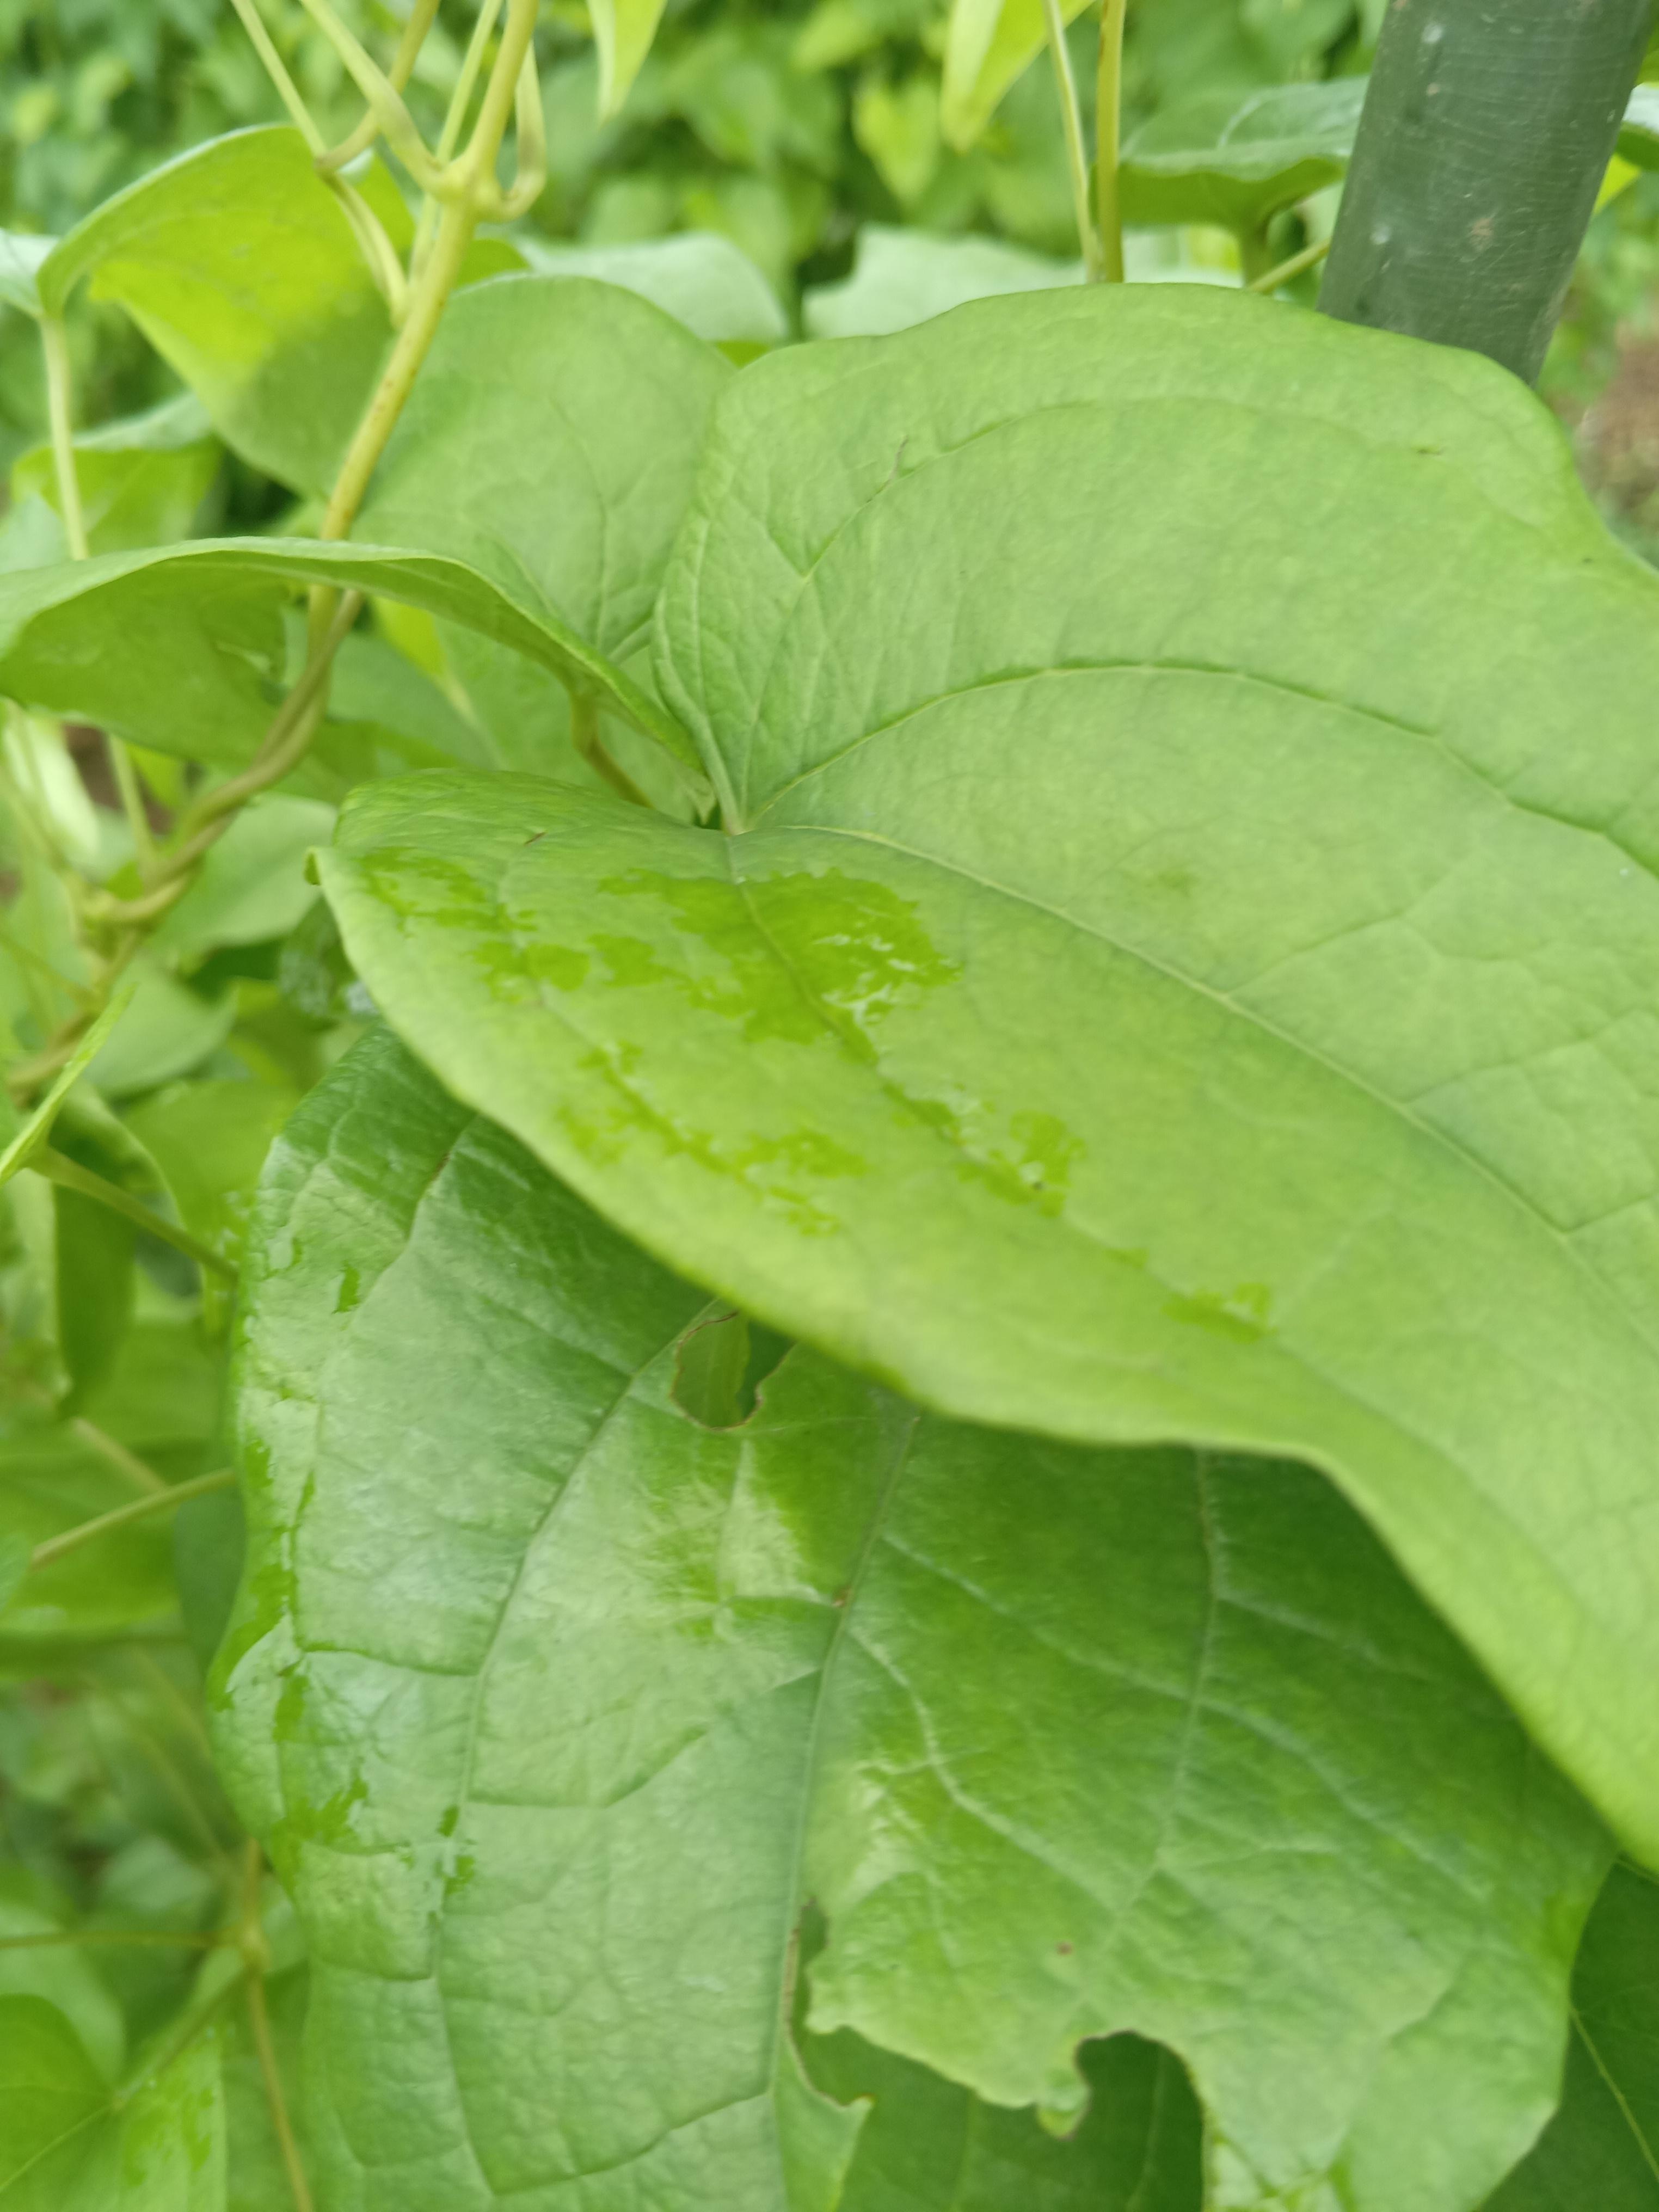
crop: yam
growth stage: vegetative
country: Nigeria
